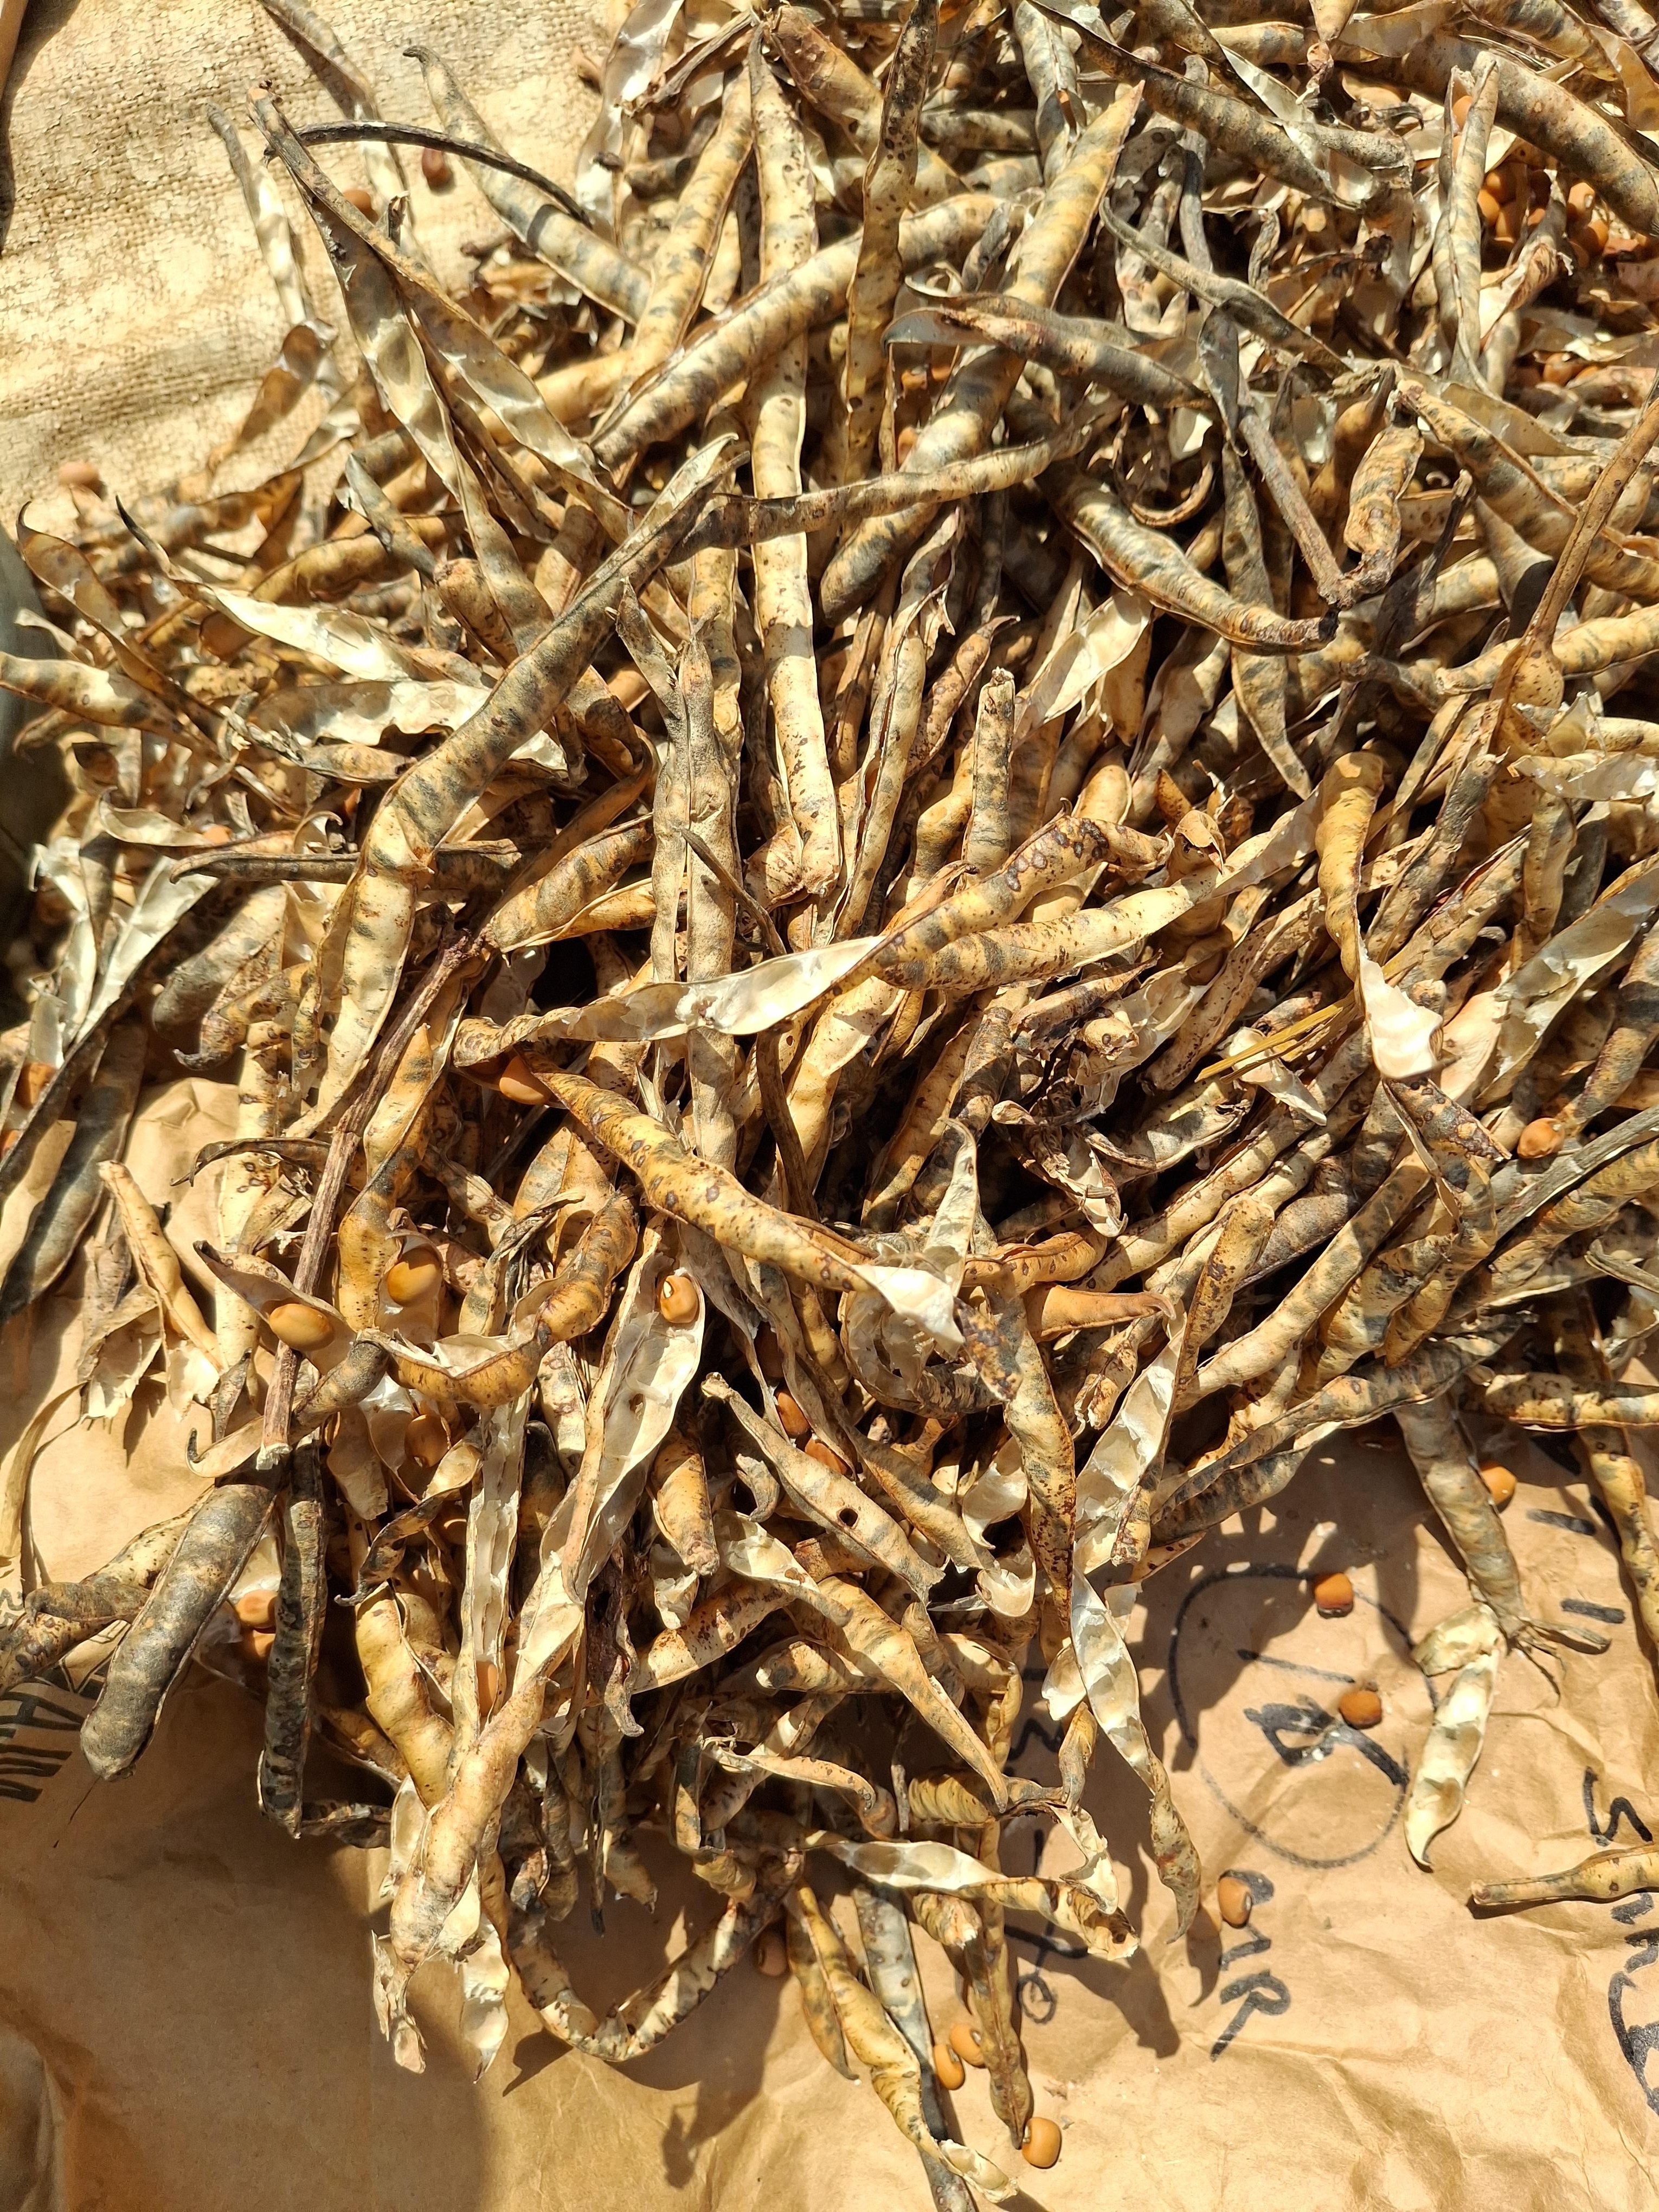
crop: cowpea
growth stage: harvest
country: Nigeria
